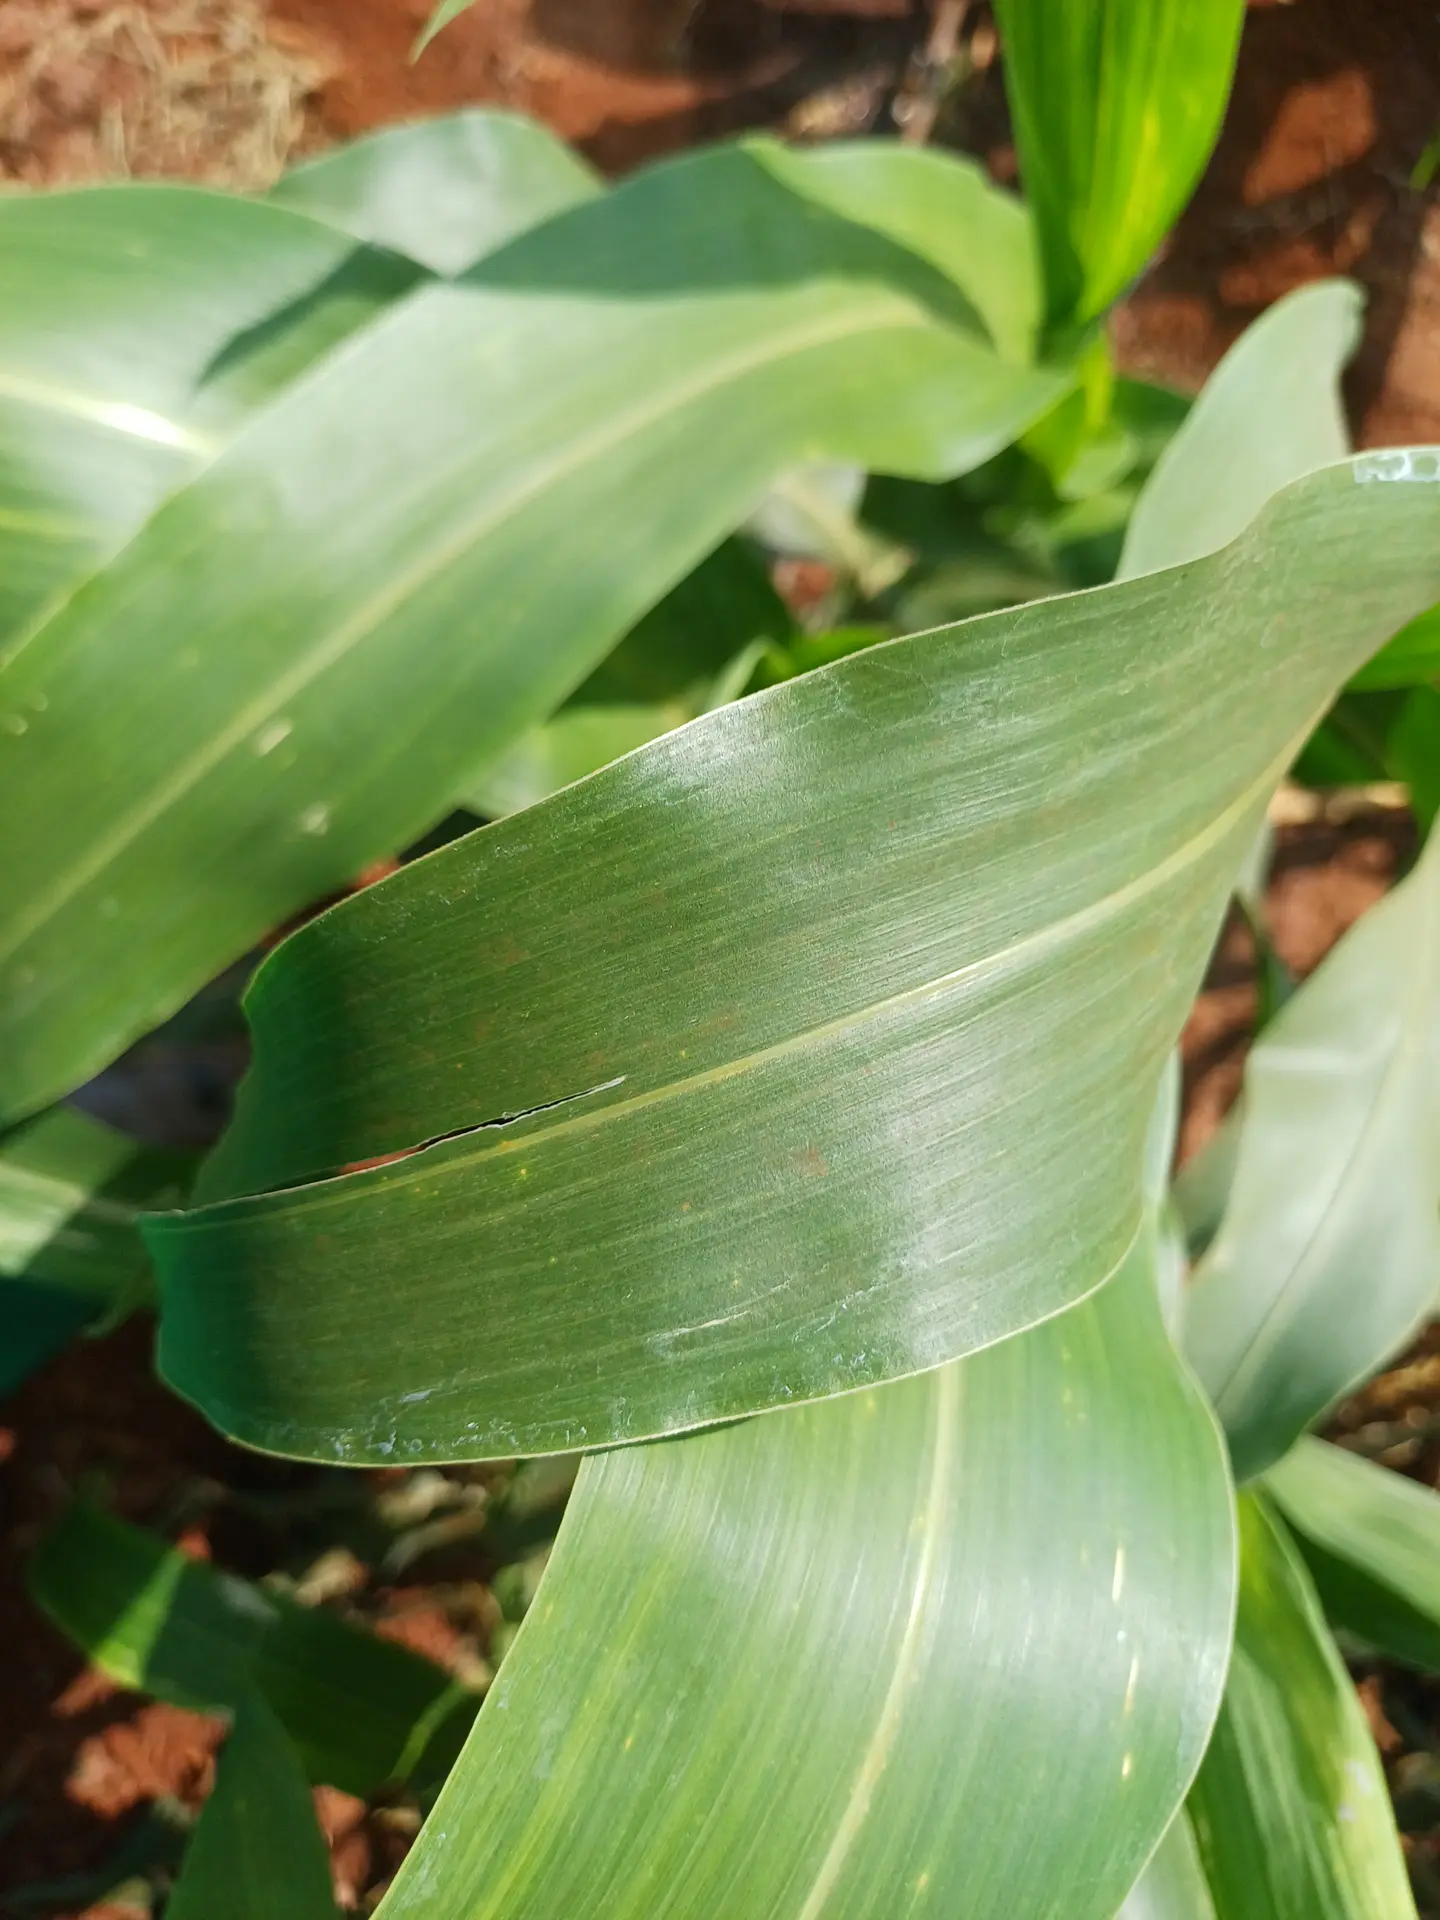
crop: sorghum
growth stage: heading tuber
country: Kenya
